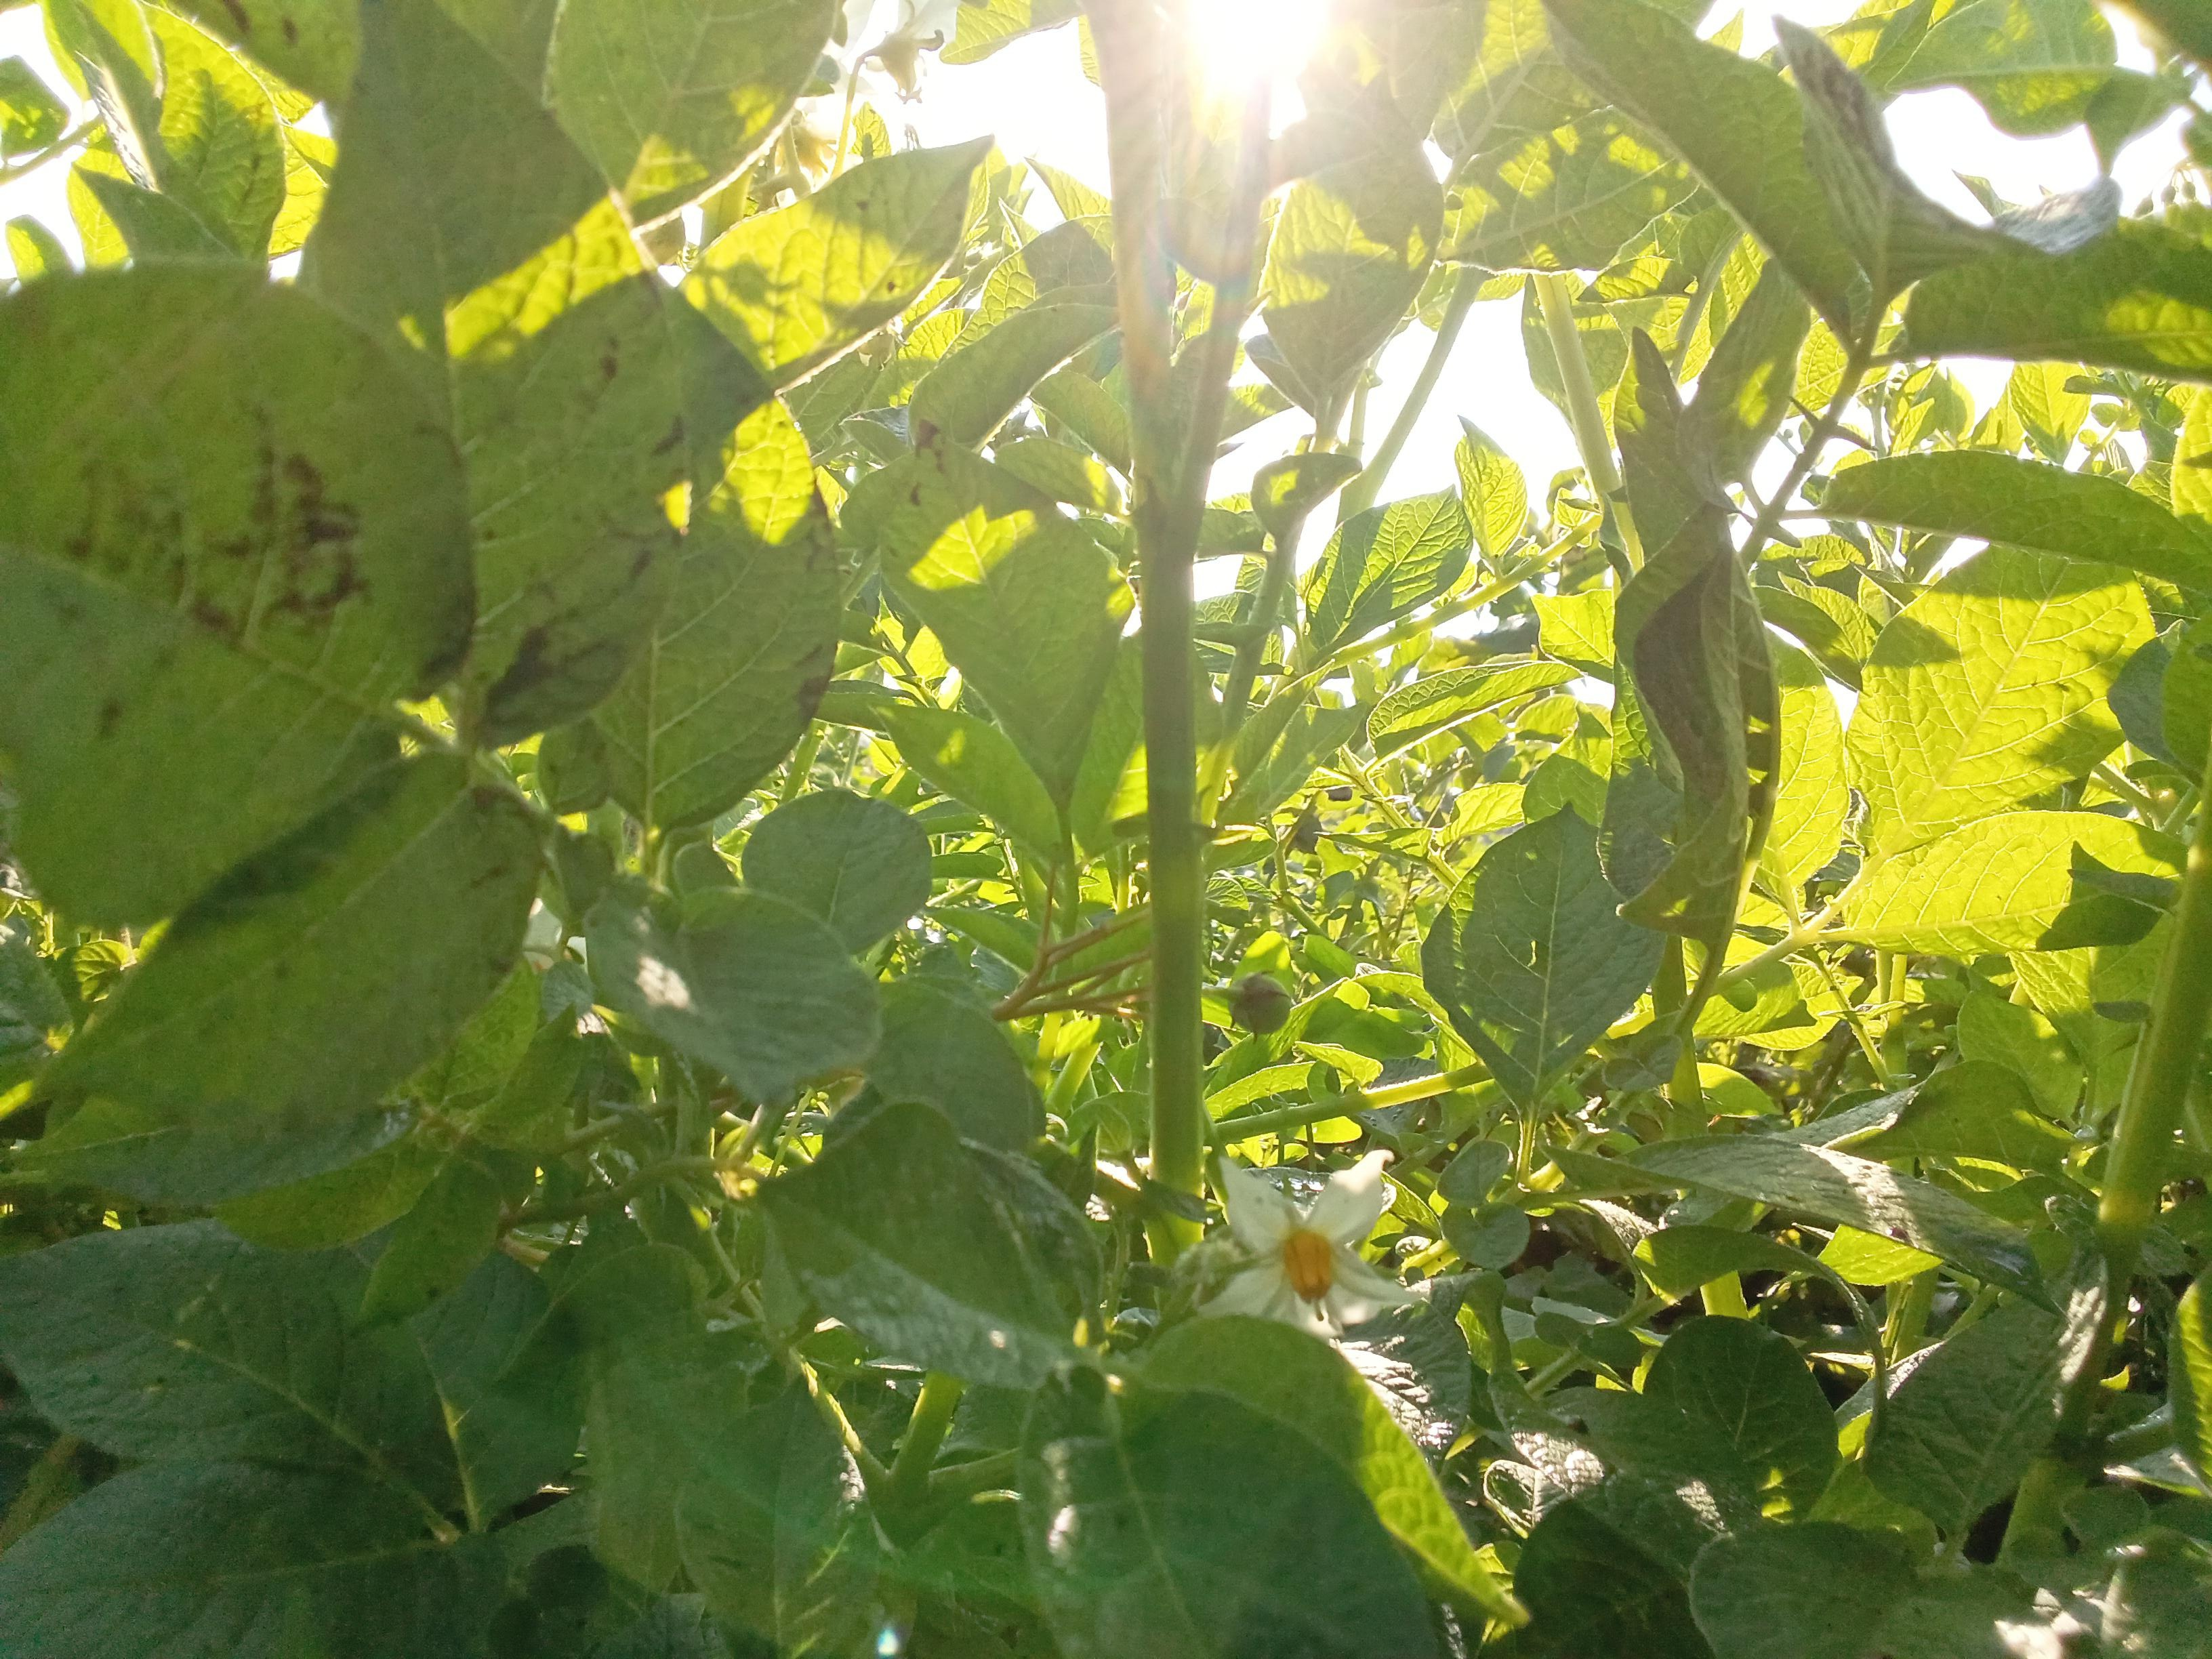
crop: potato
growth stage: flowering
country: Kenya
